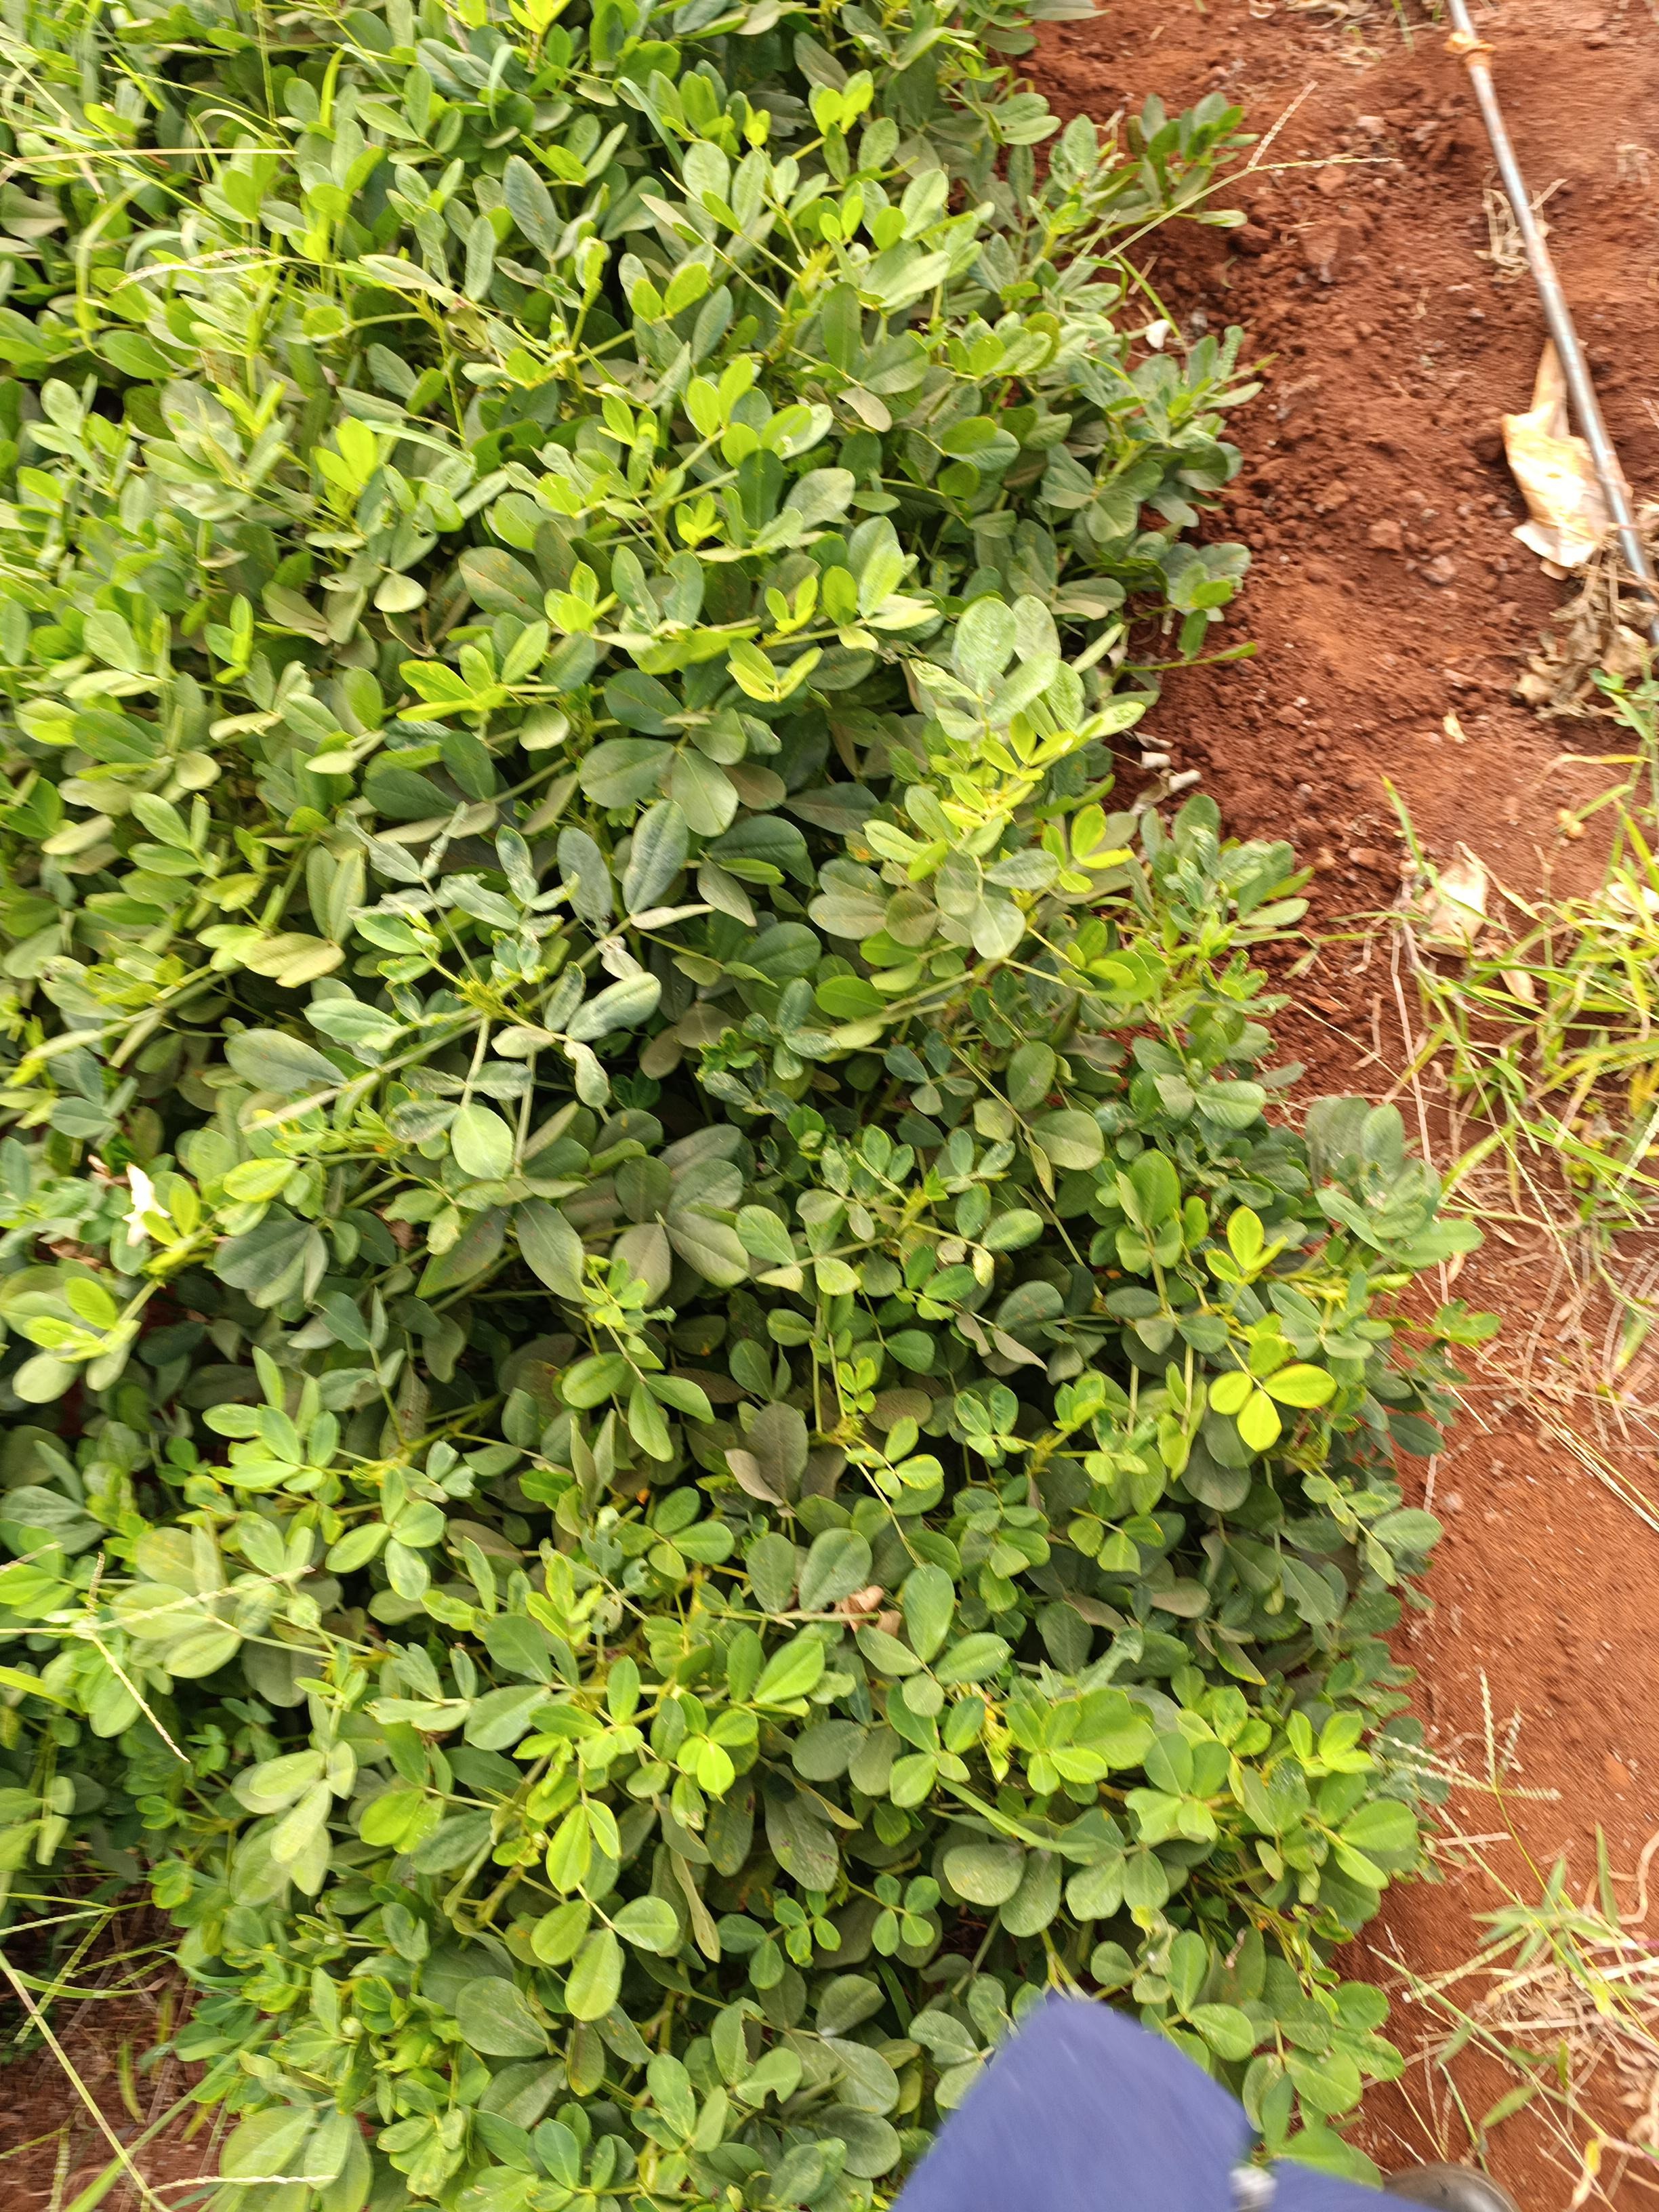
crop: groundnut
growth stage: maturity
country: Kenya
